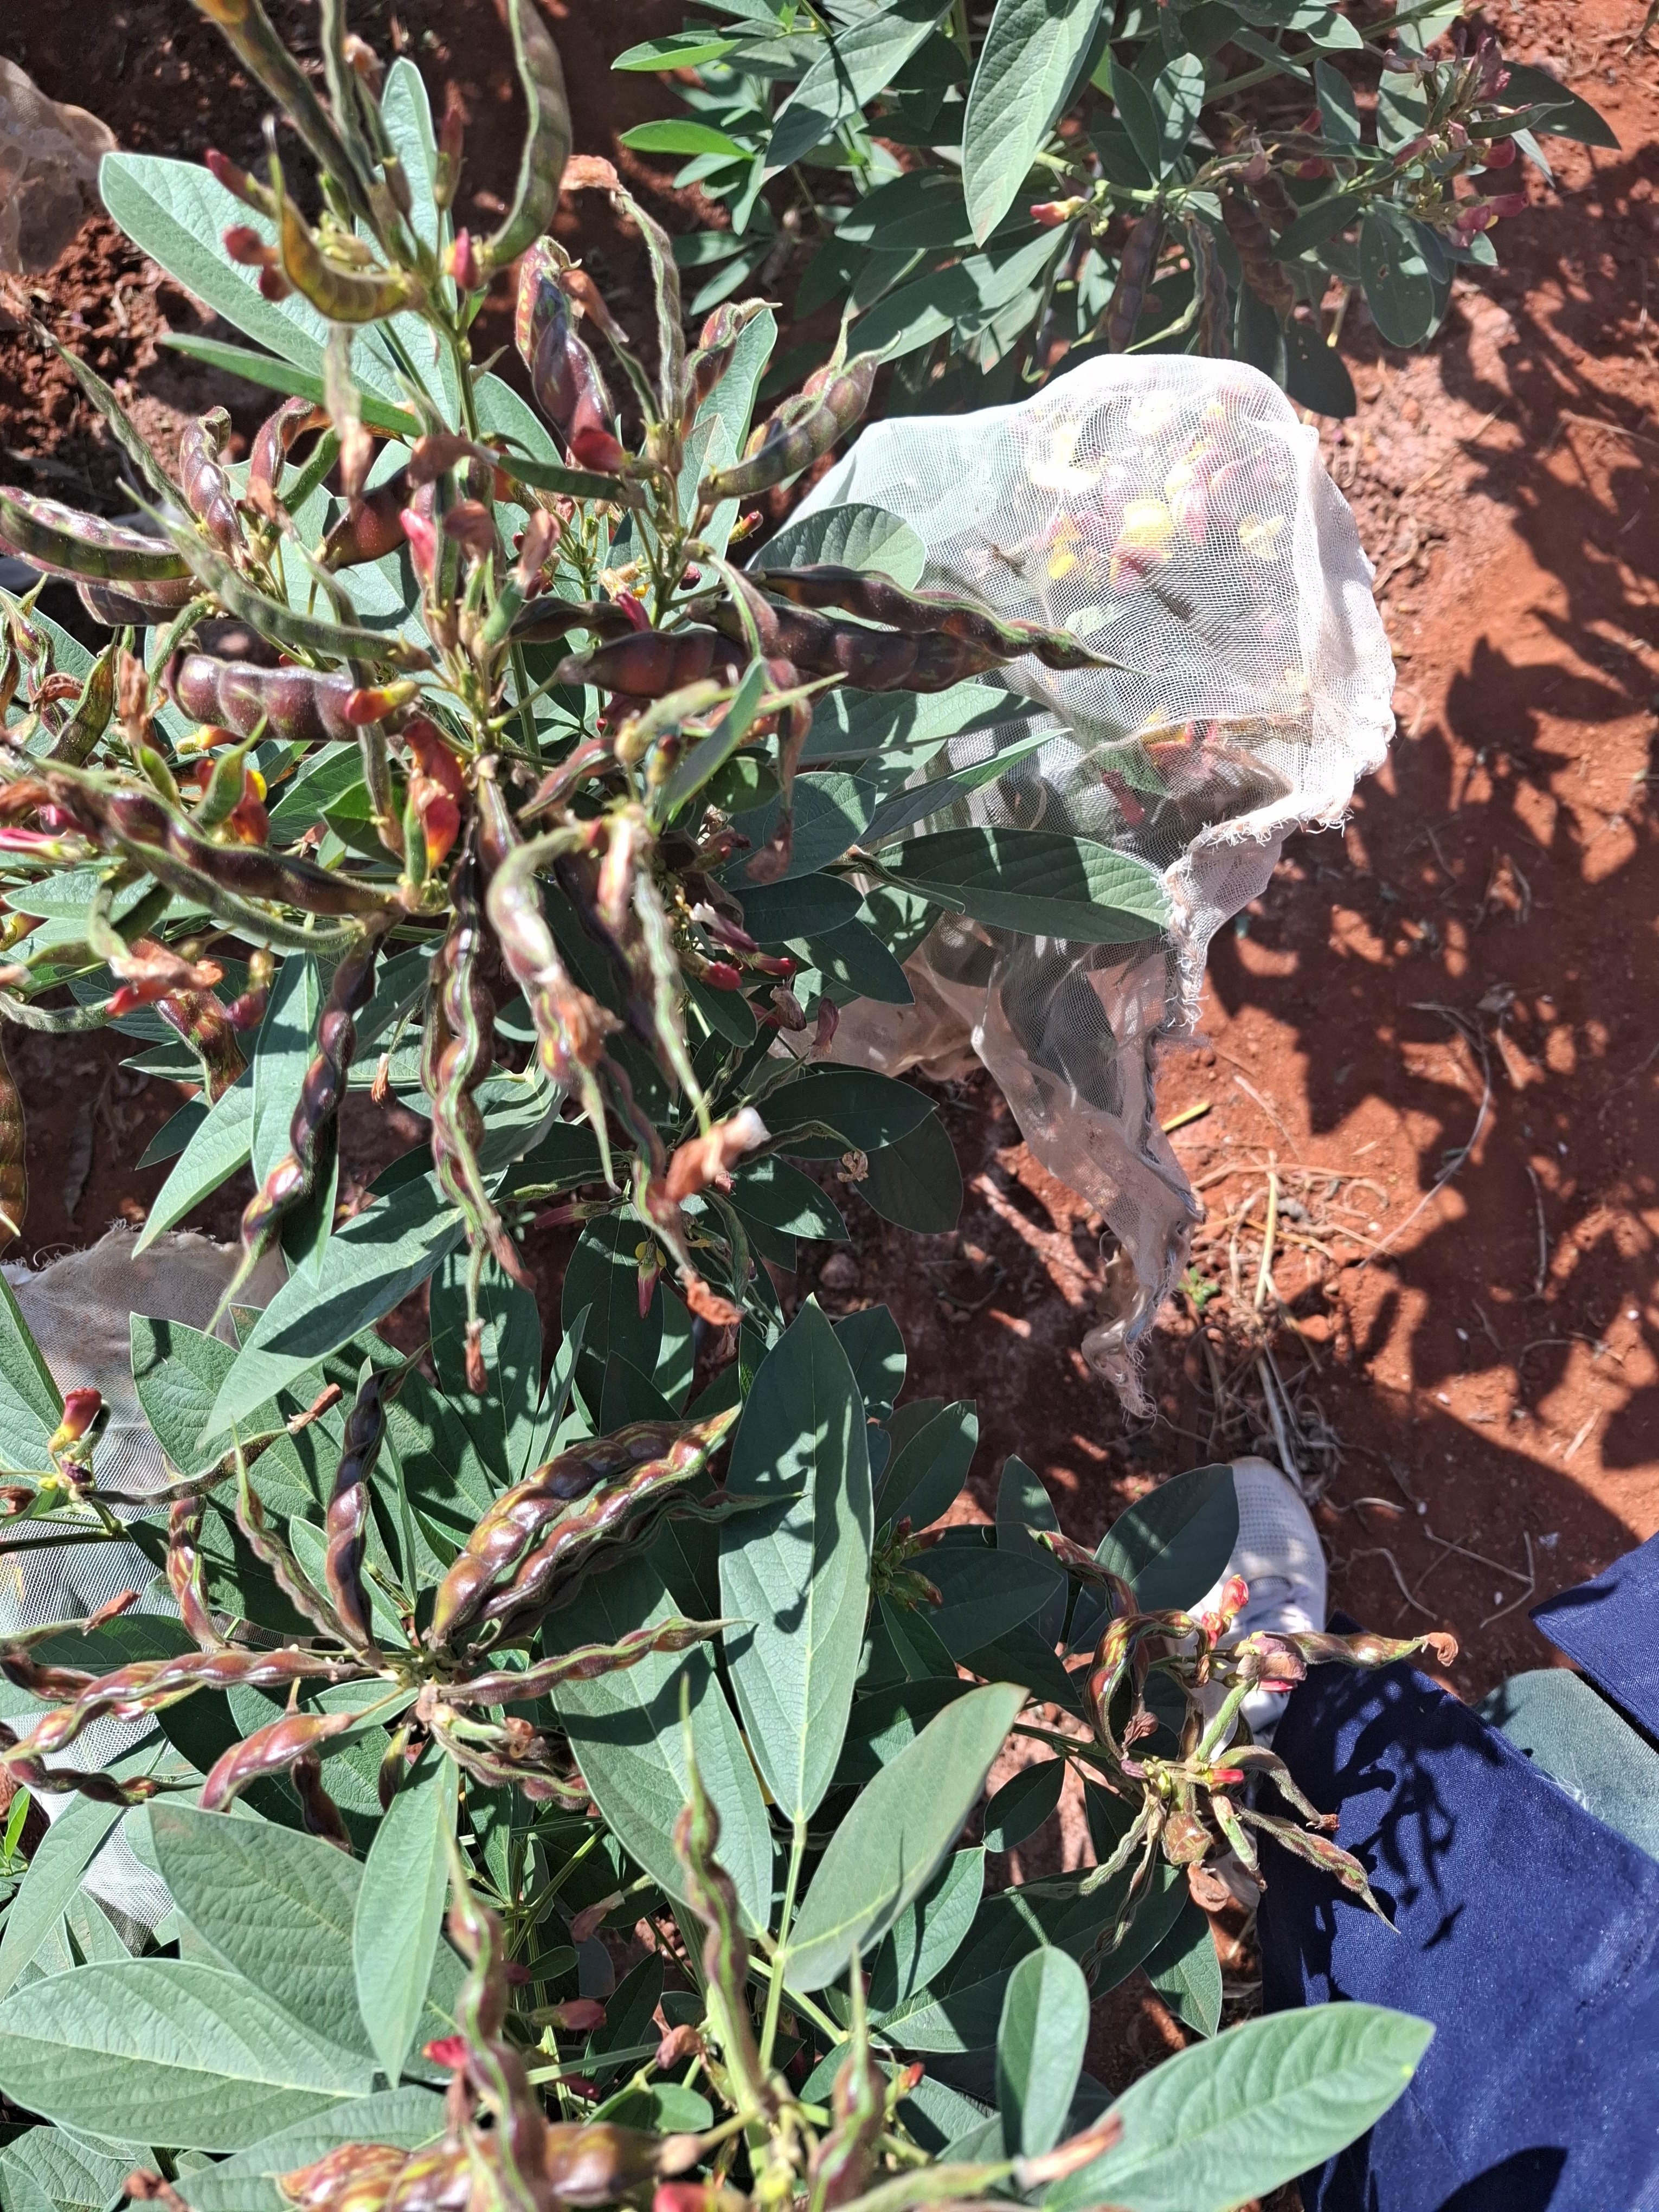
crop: pigeonpea
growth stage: development pod
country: Kenya
